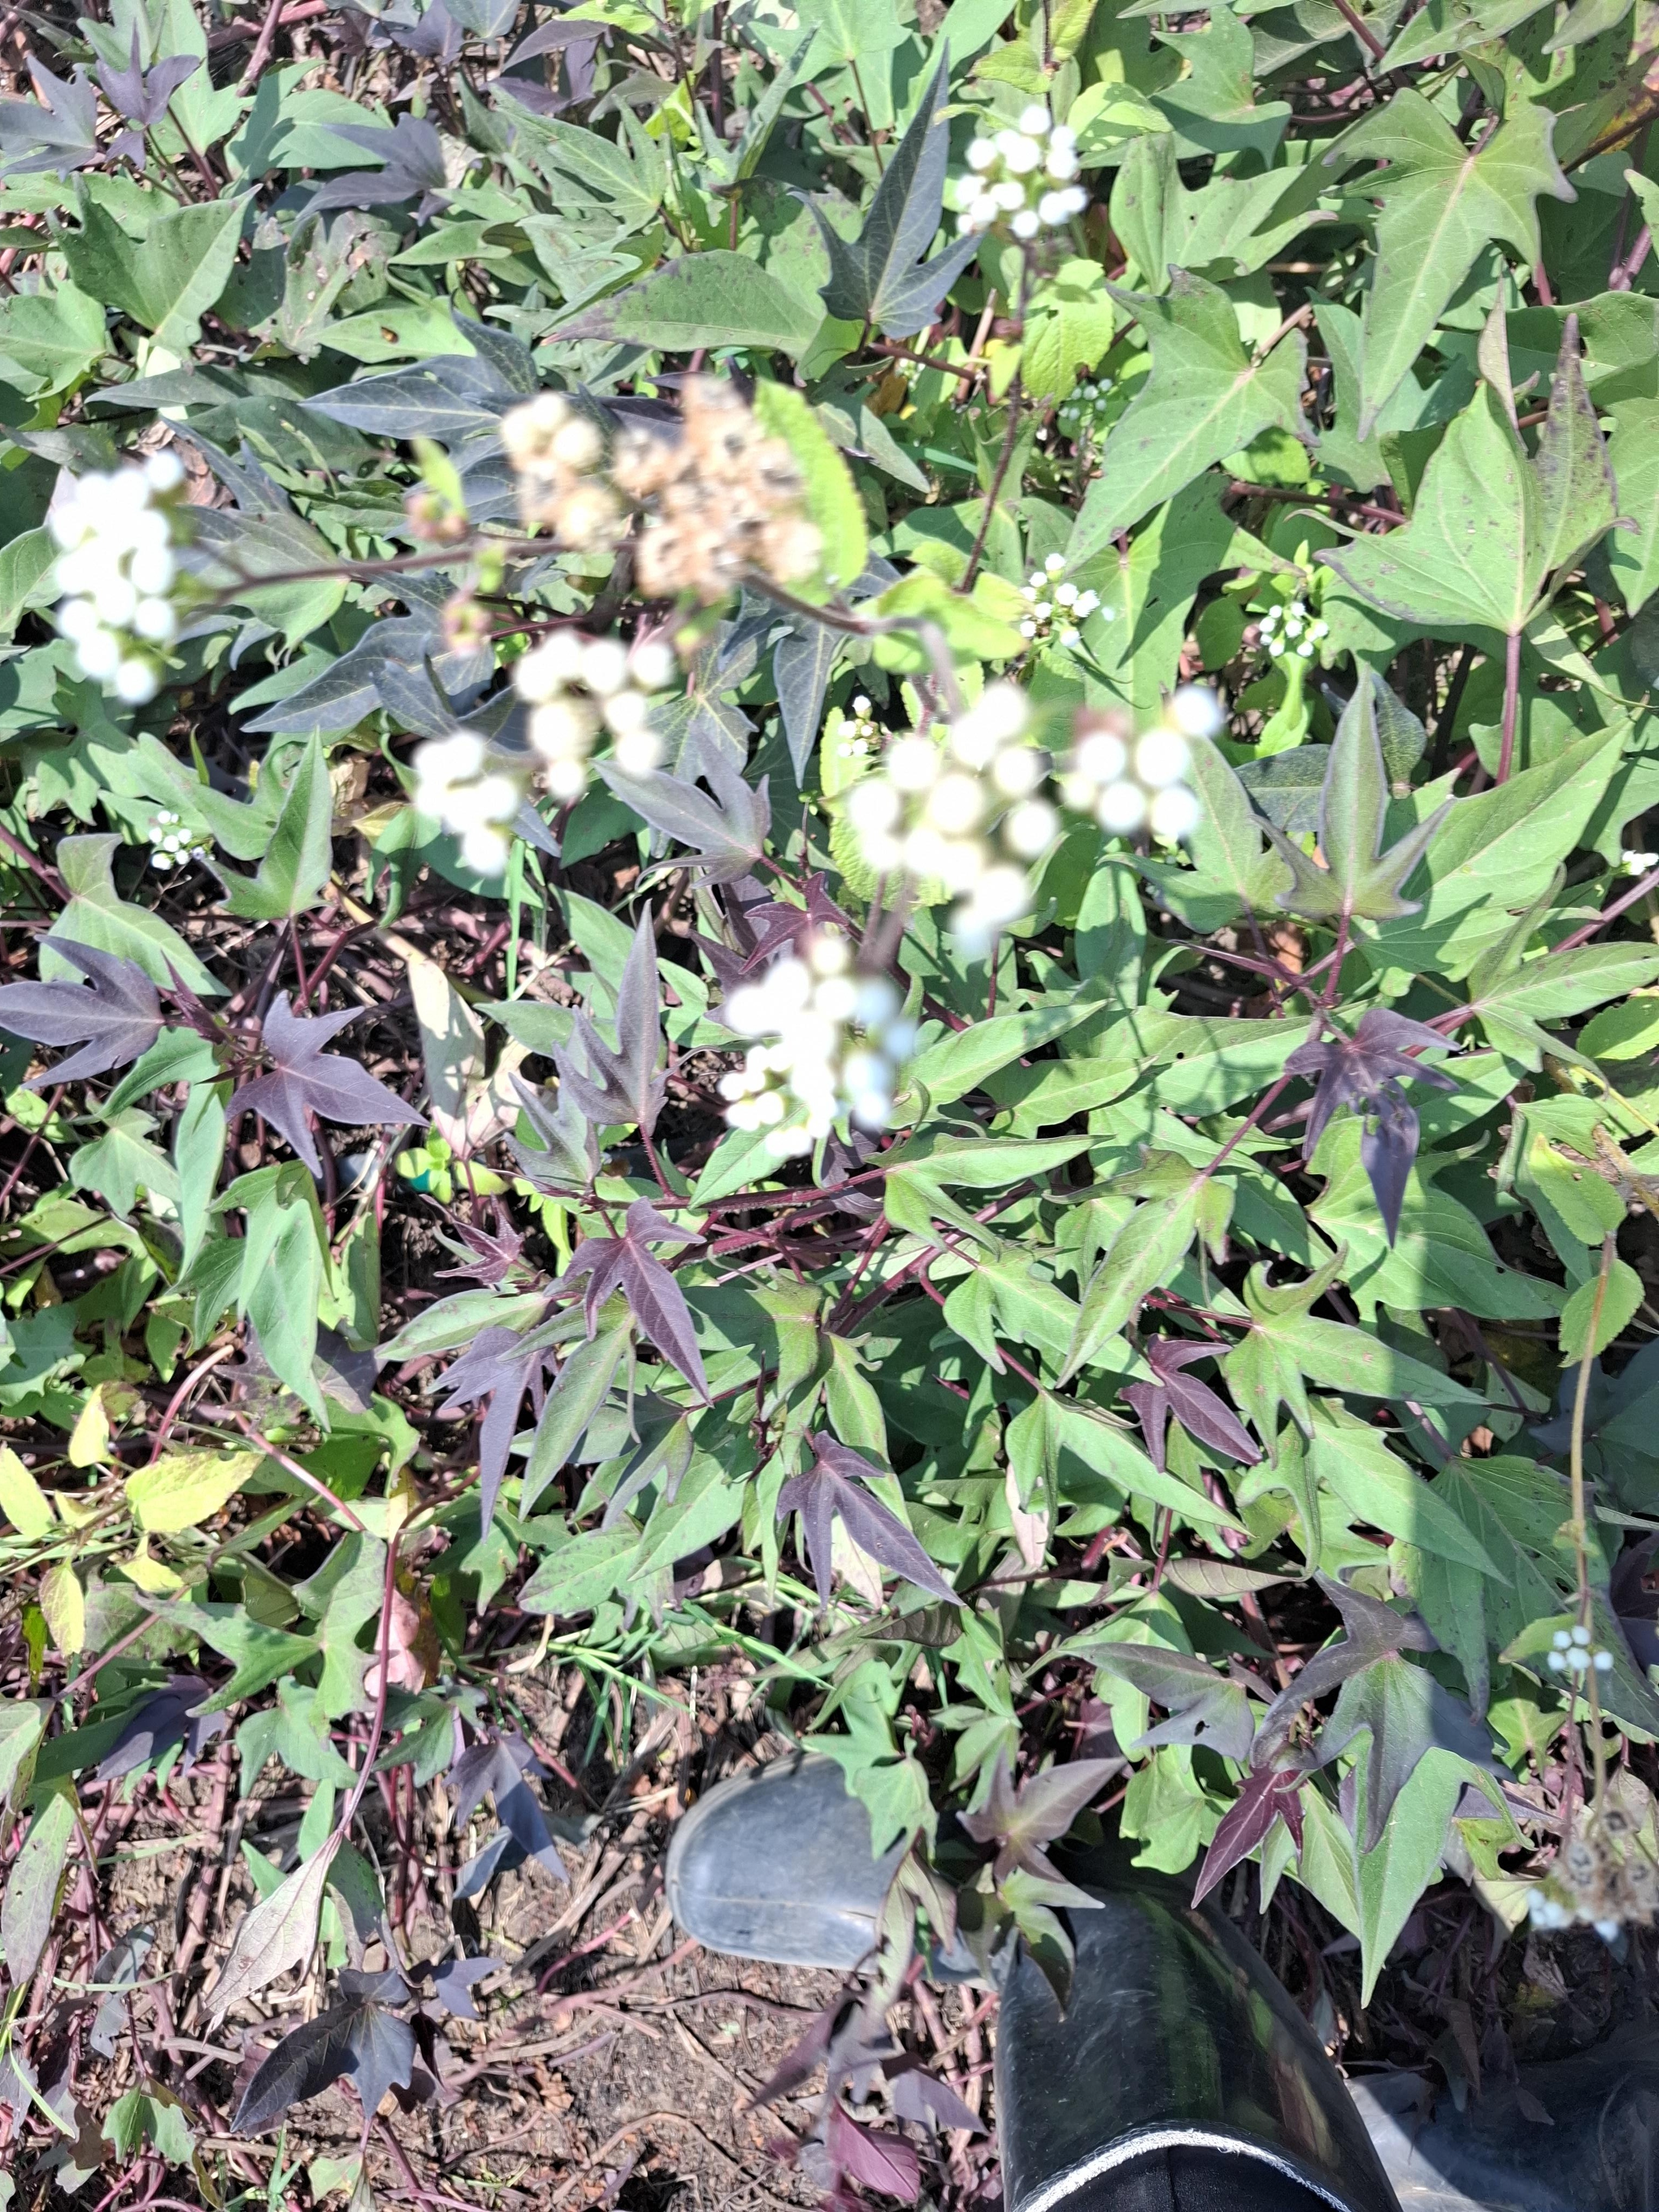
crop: sweet potato
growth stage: flowering
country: Tanzania
